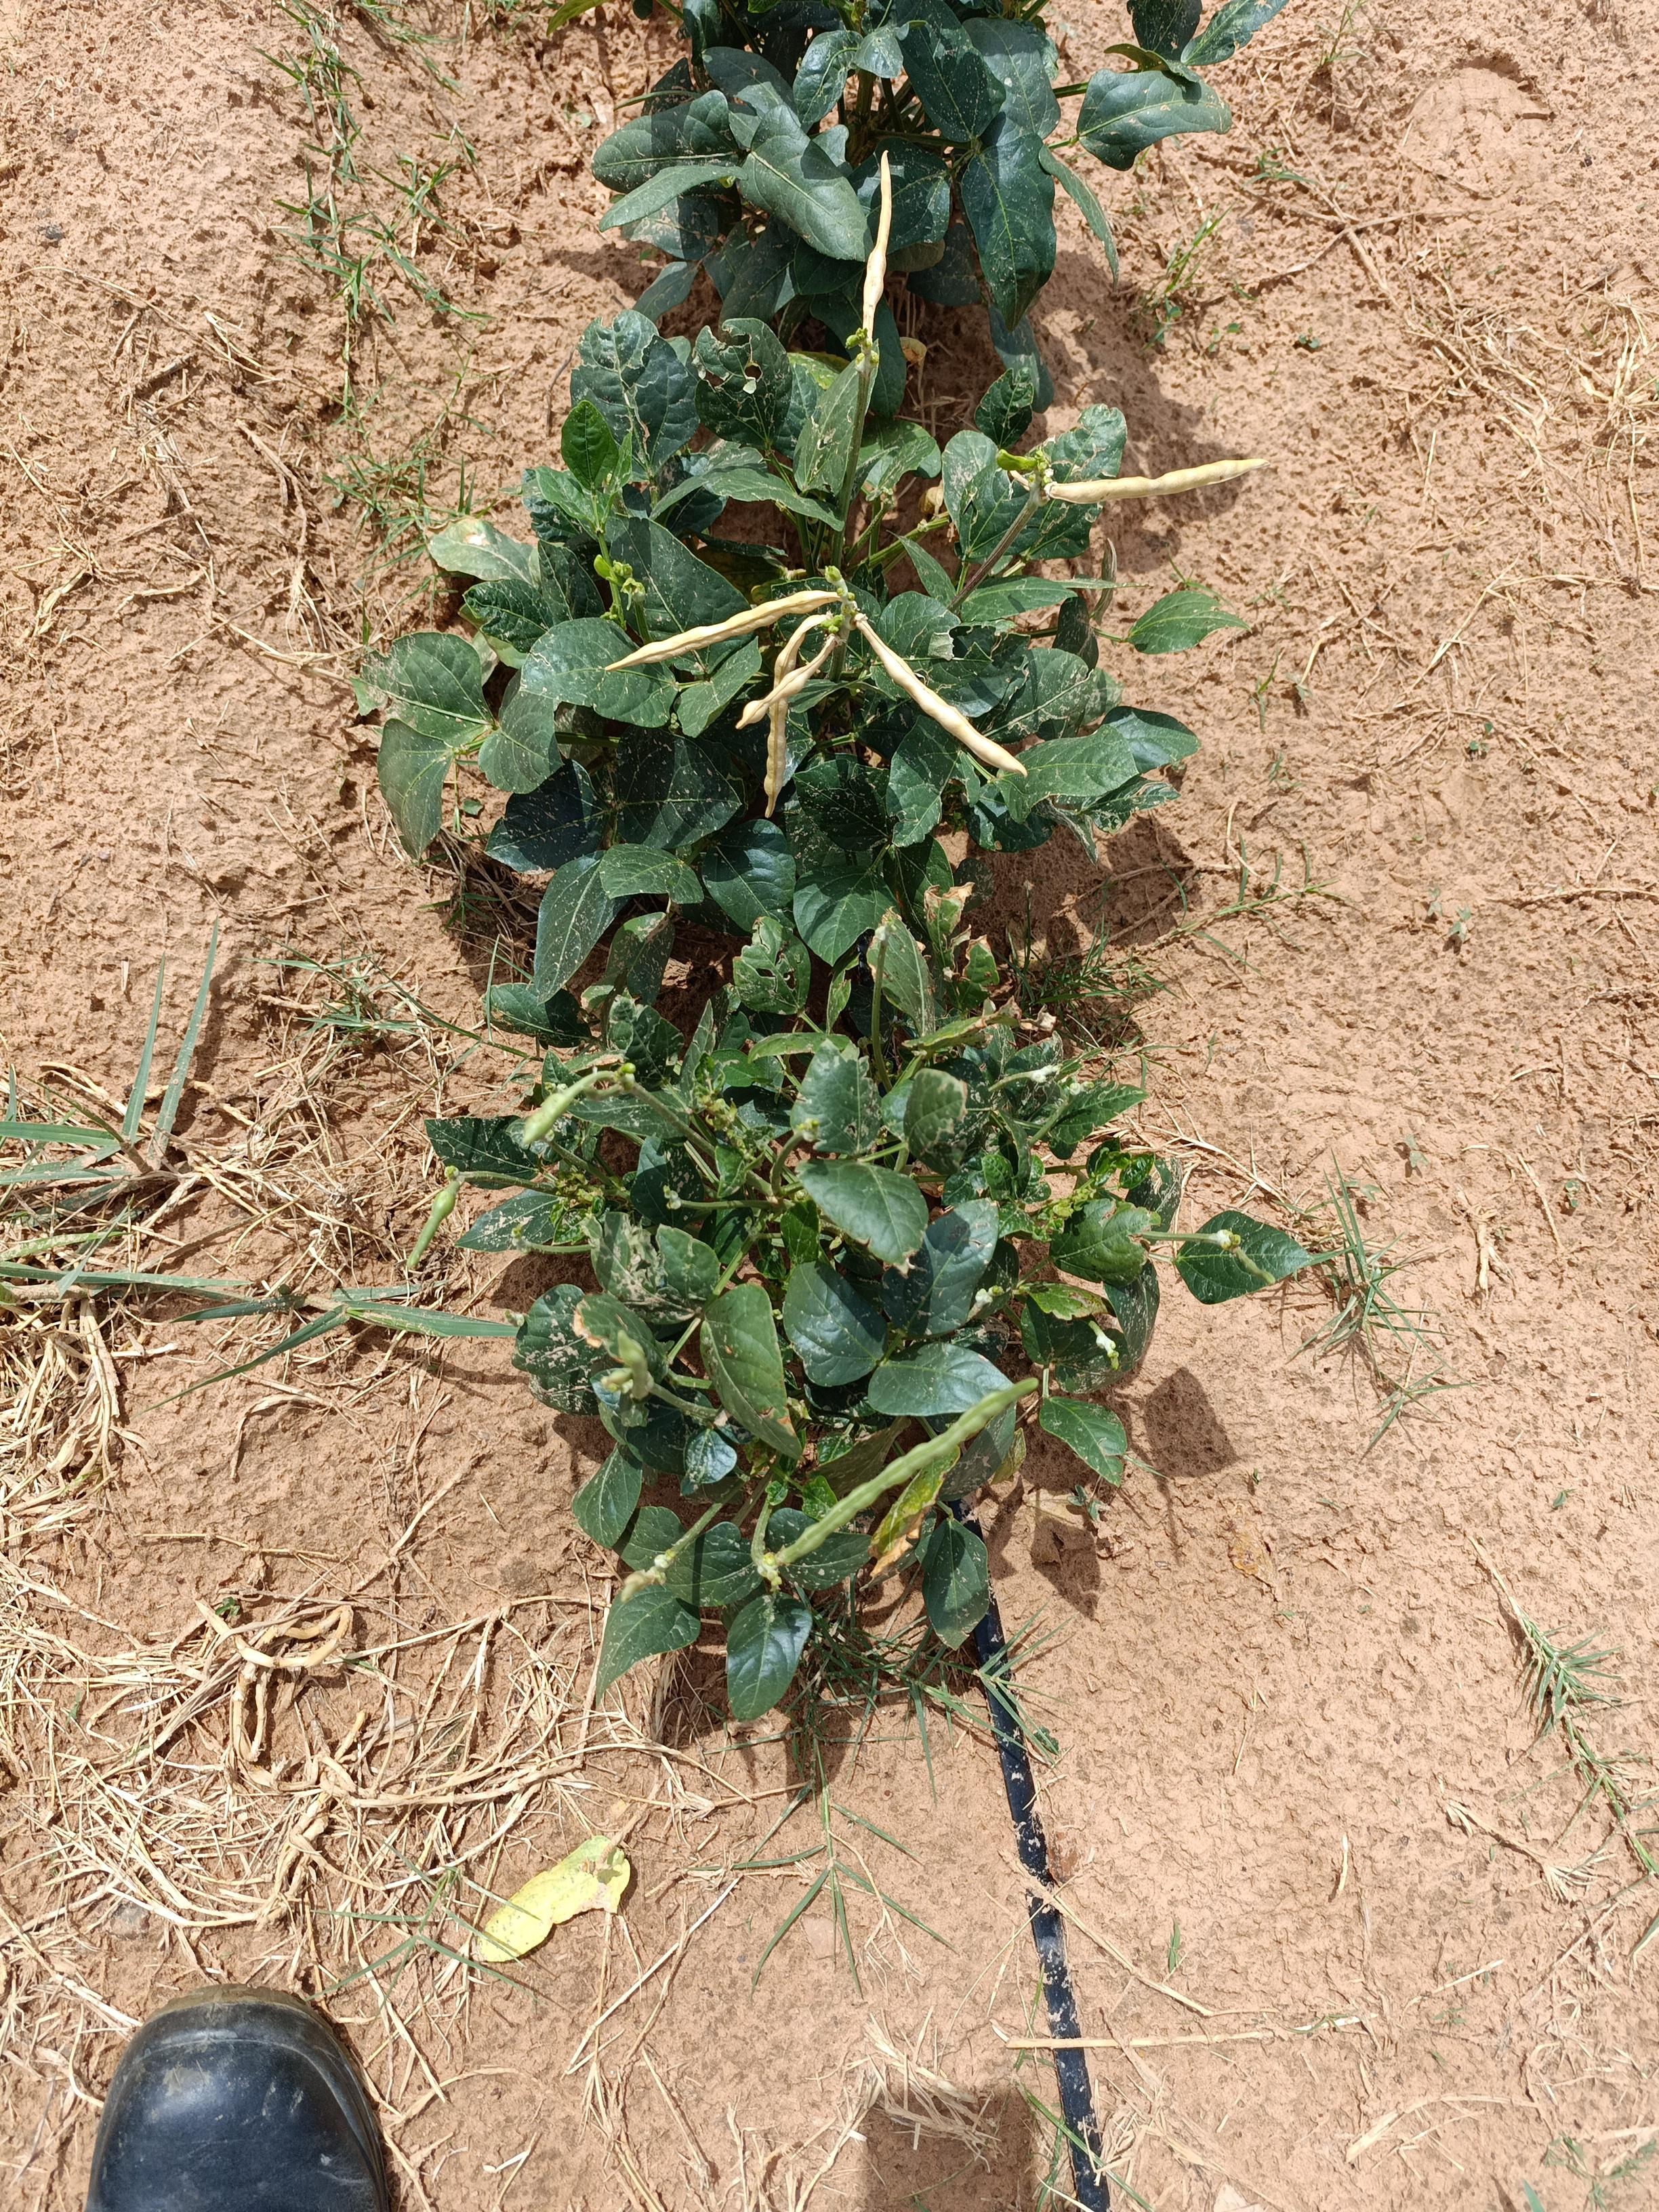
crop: cowpea
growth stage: development pod
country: Nigeria
